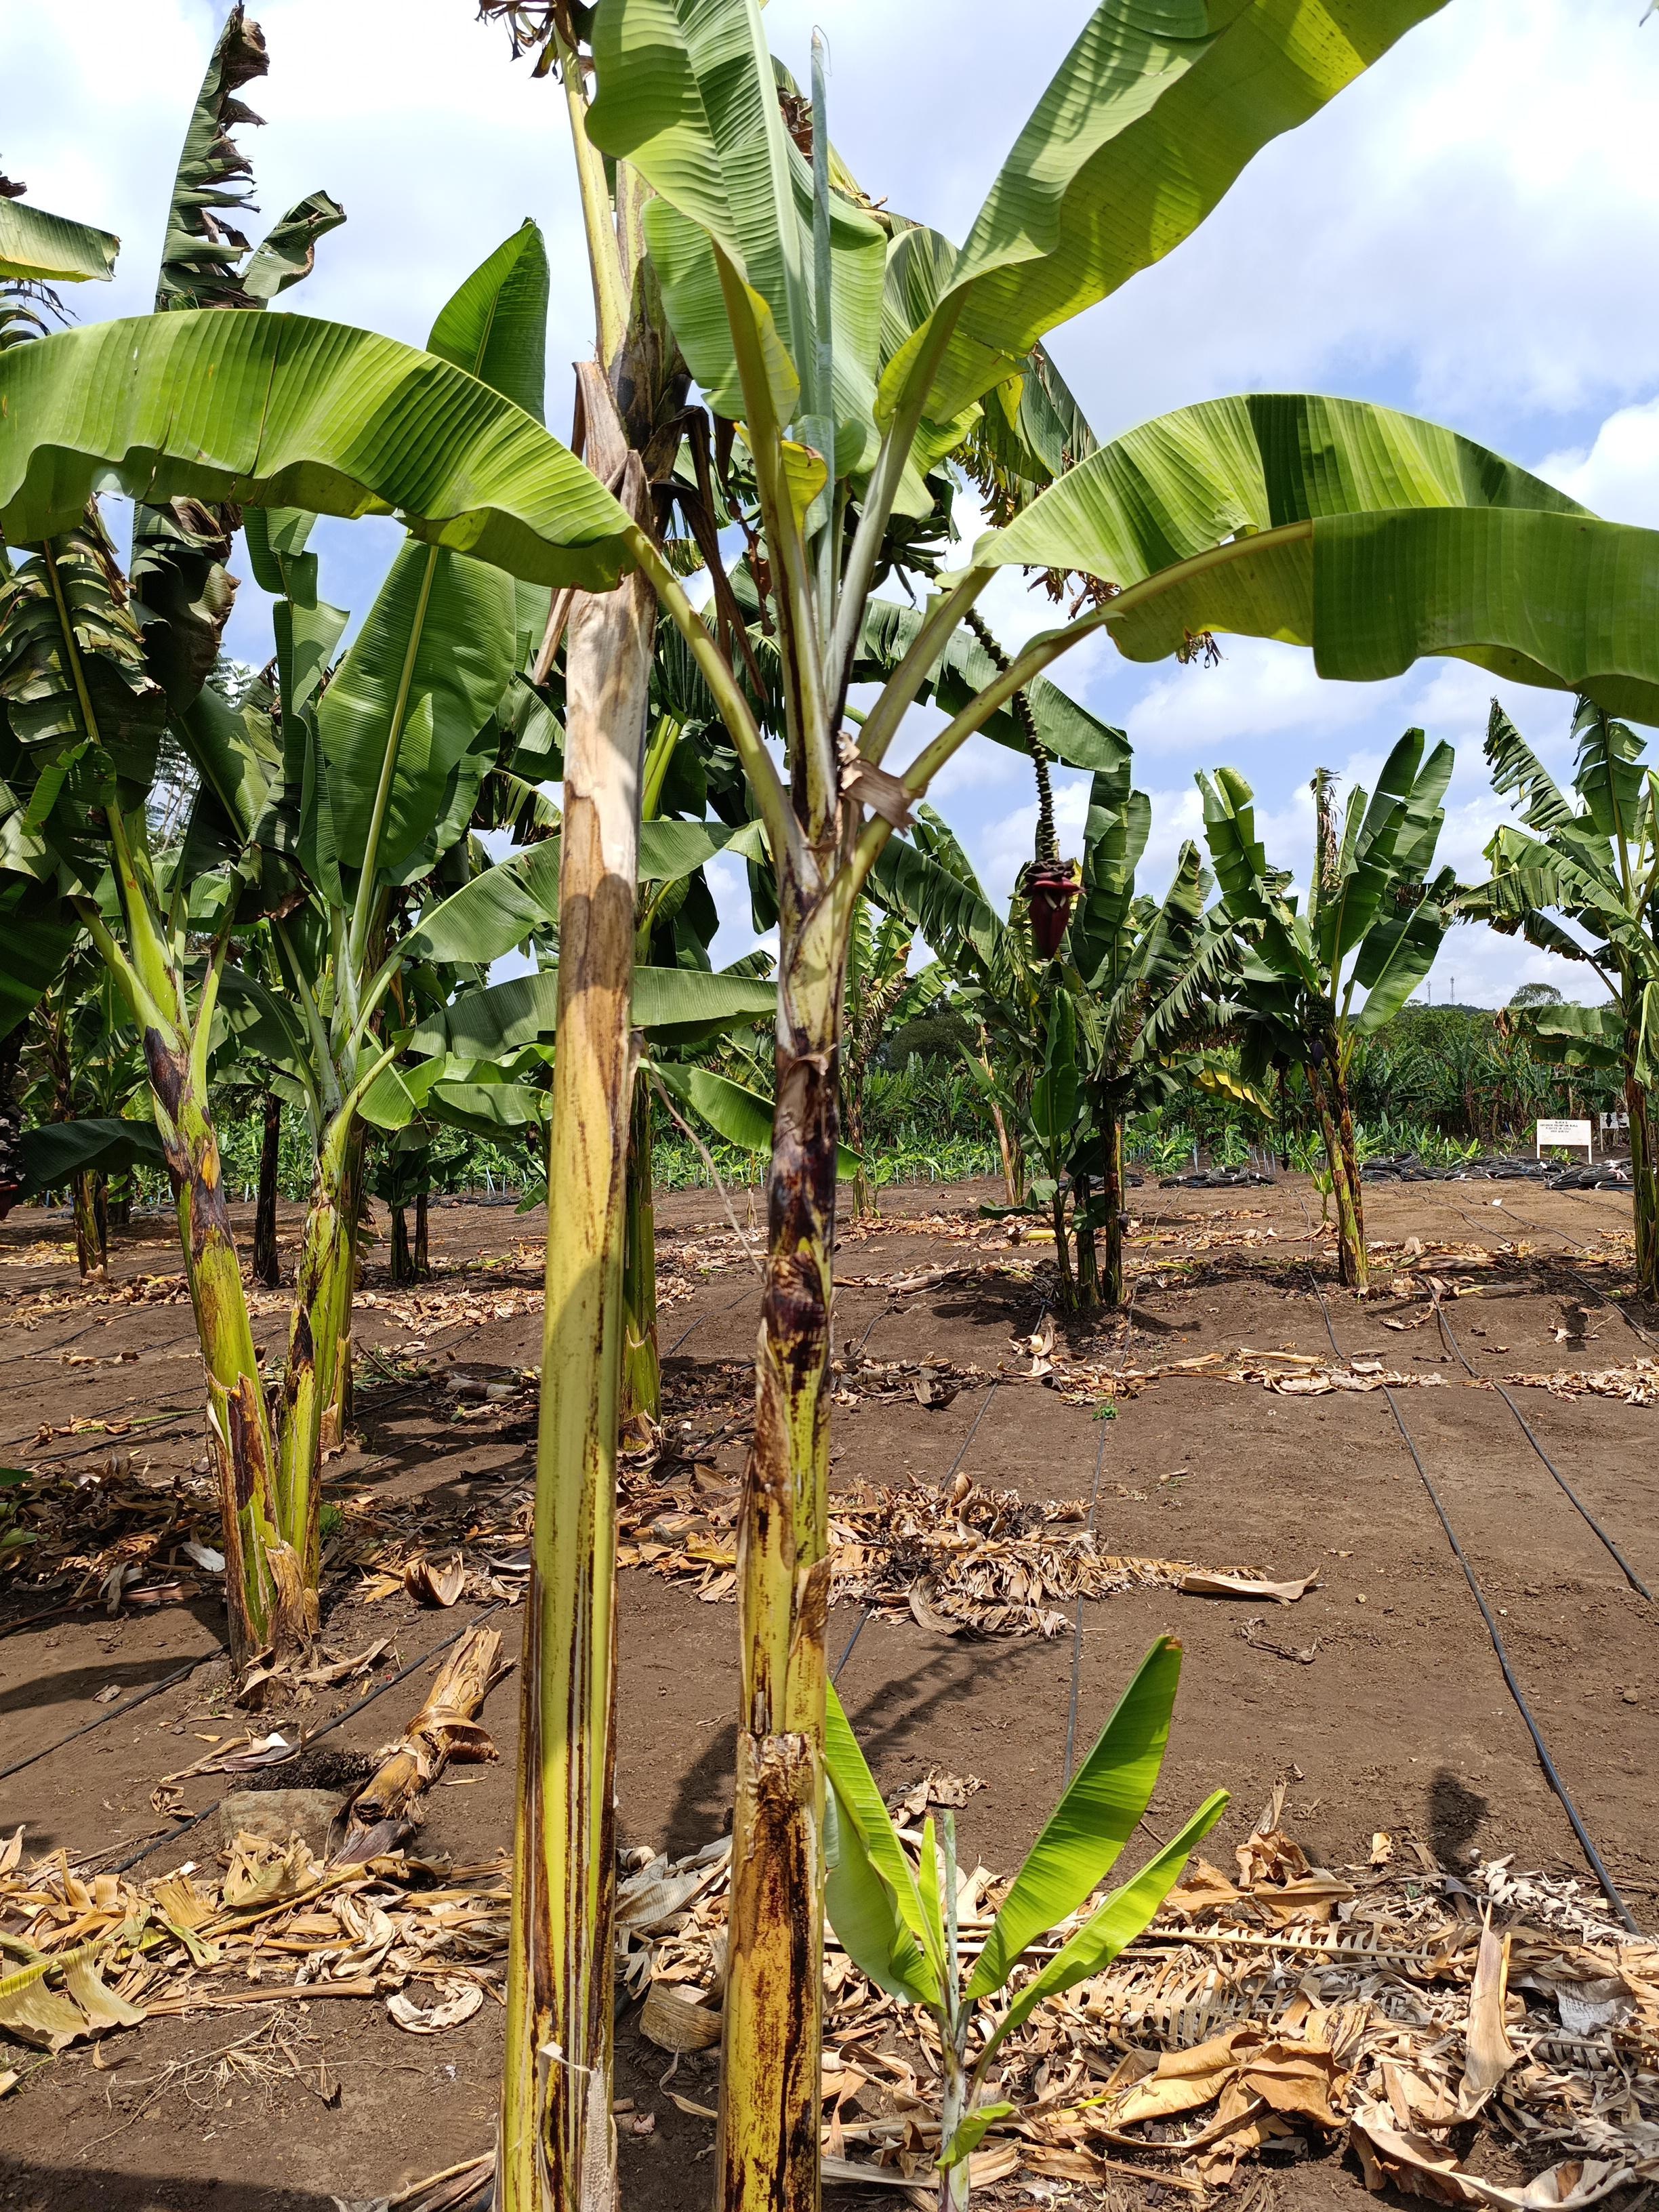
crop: banana
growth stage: development fruit
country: Tanzania
